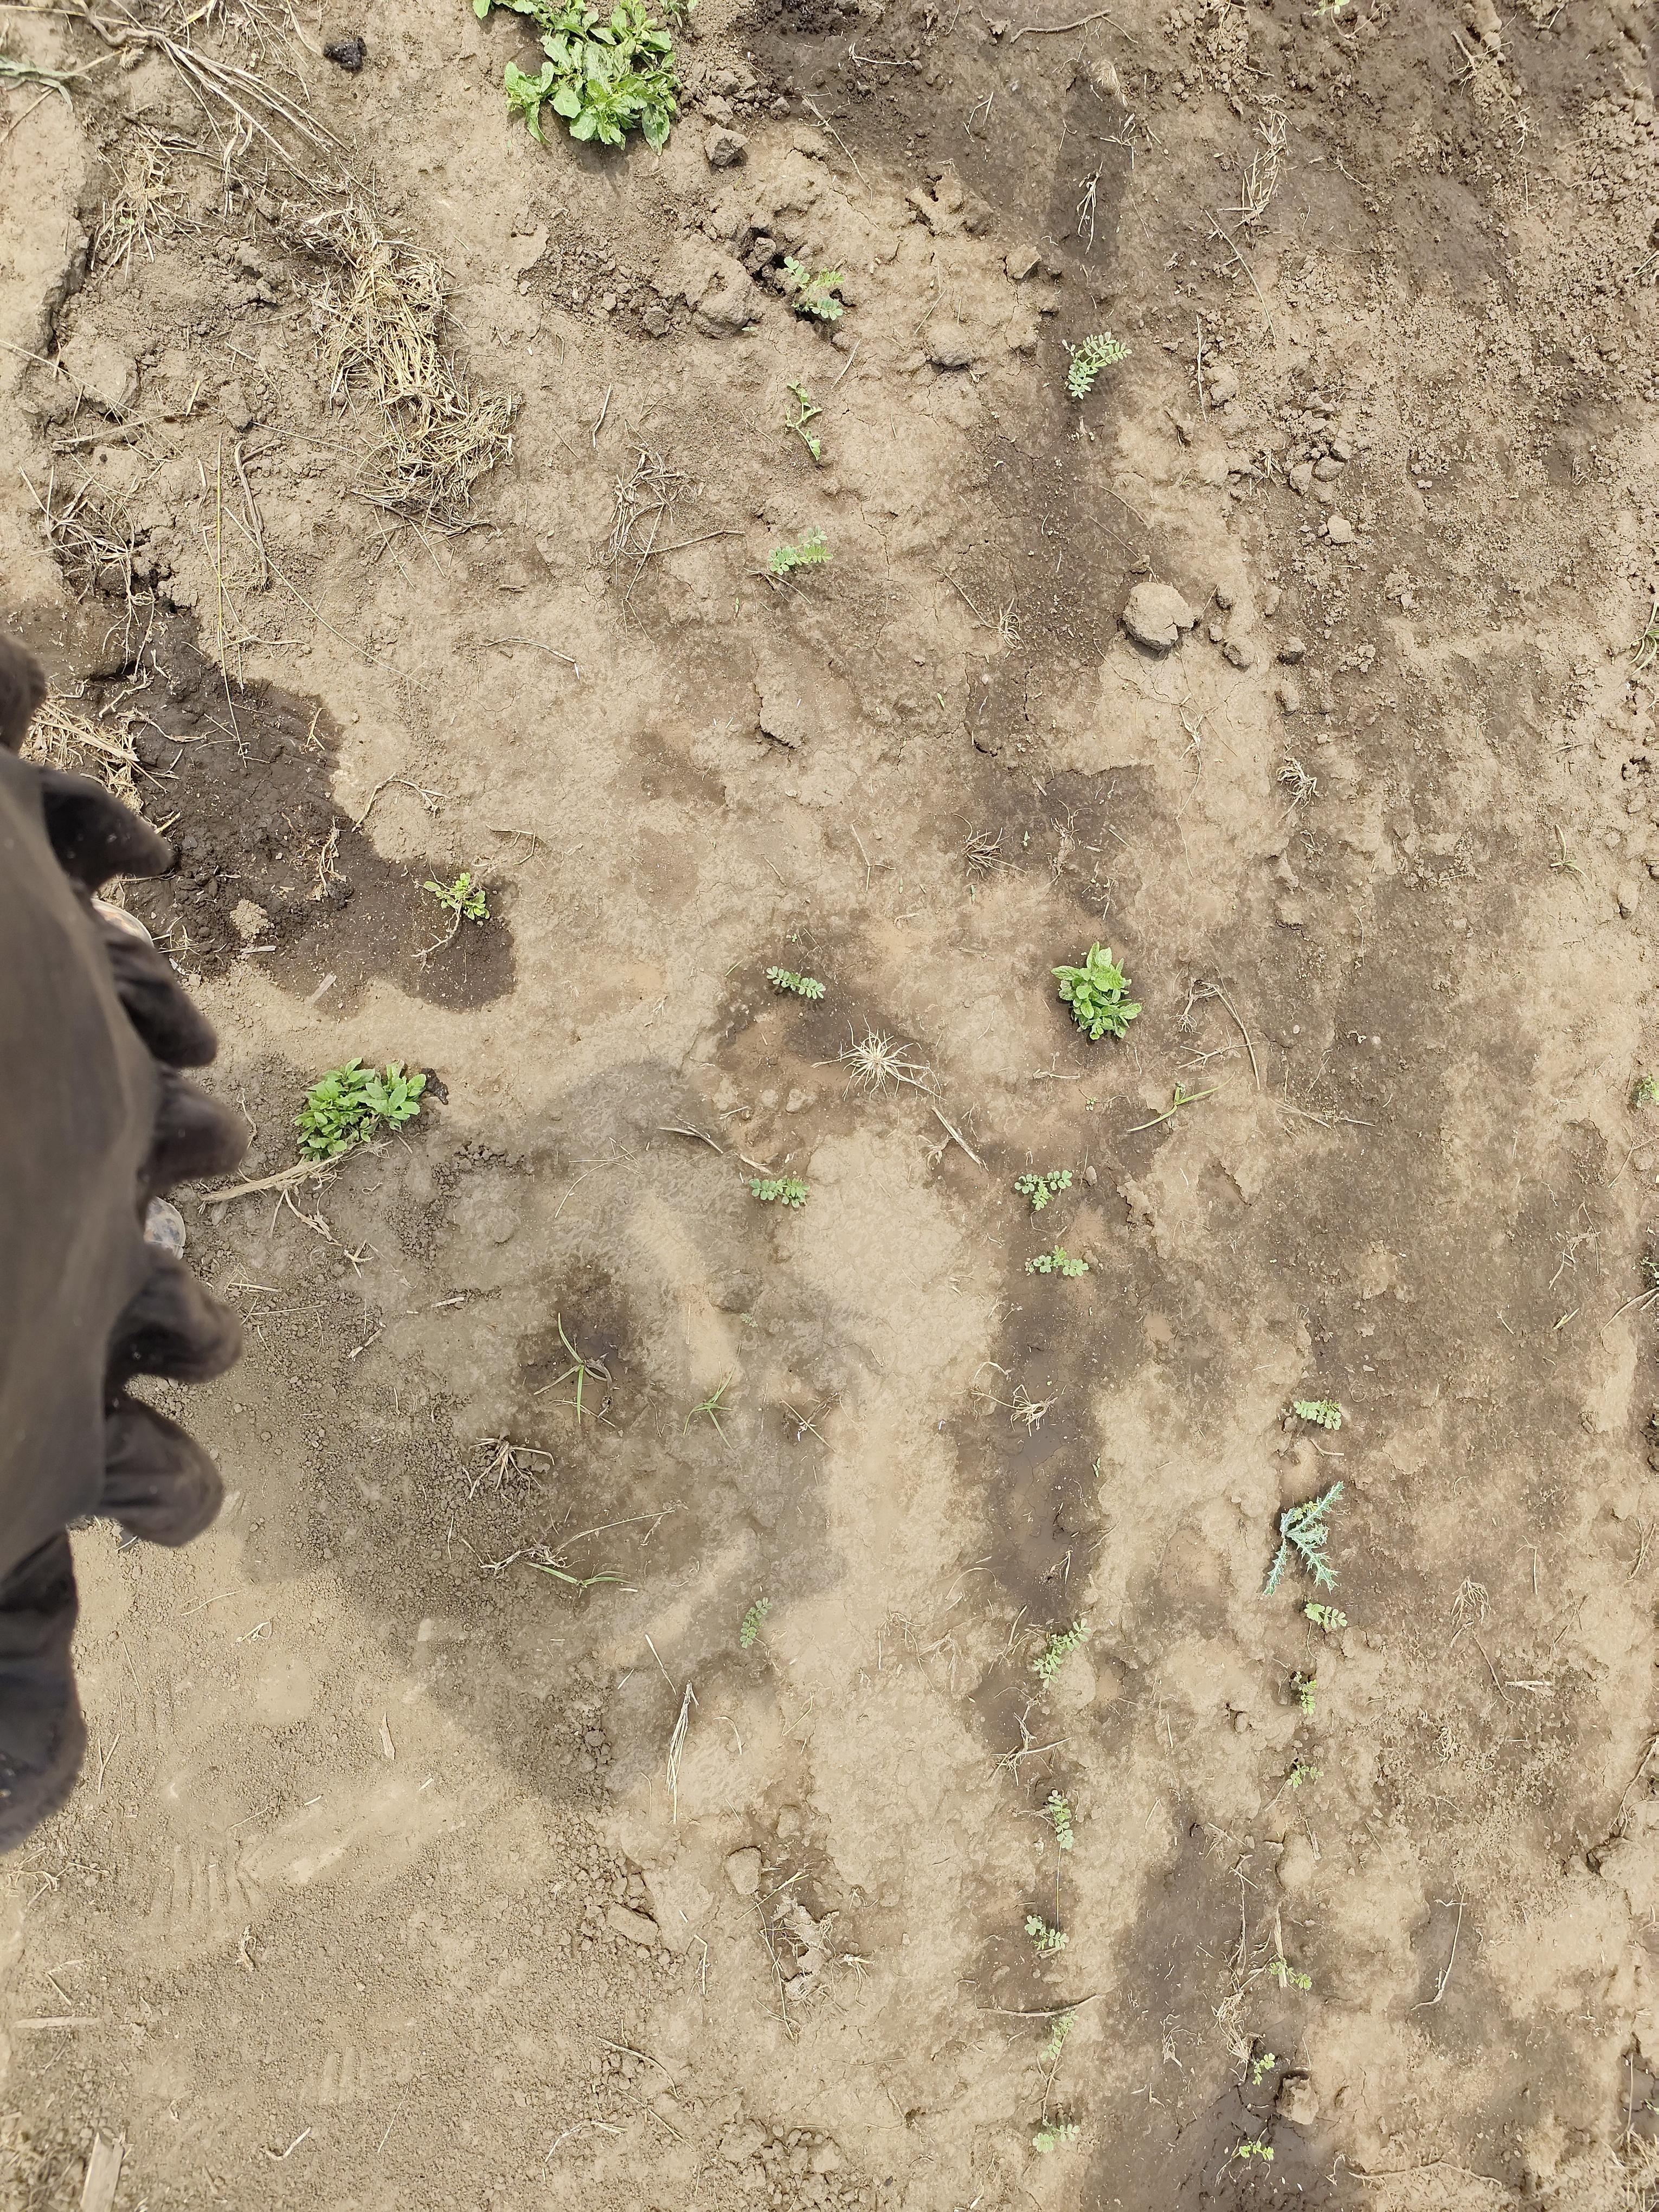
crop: chickpea
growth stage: emergence
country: Tanzania
